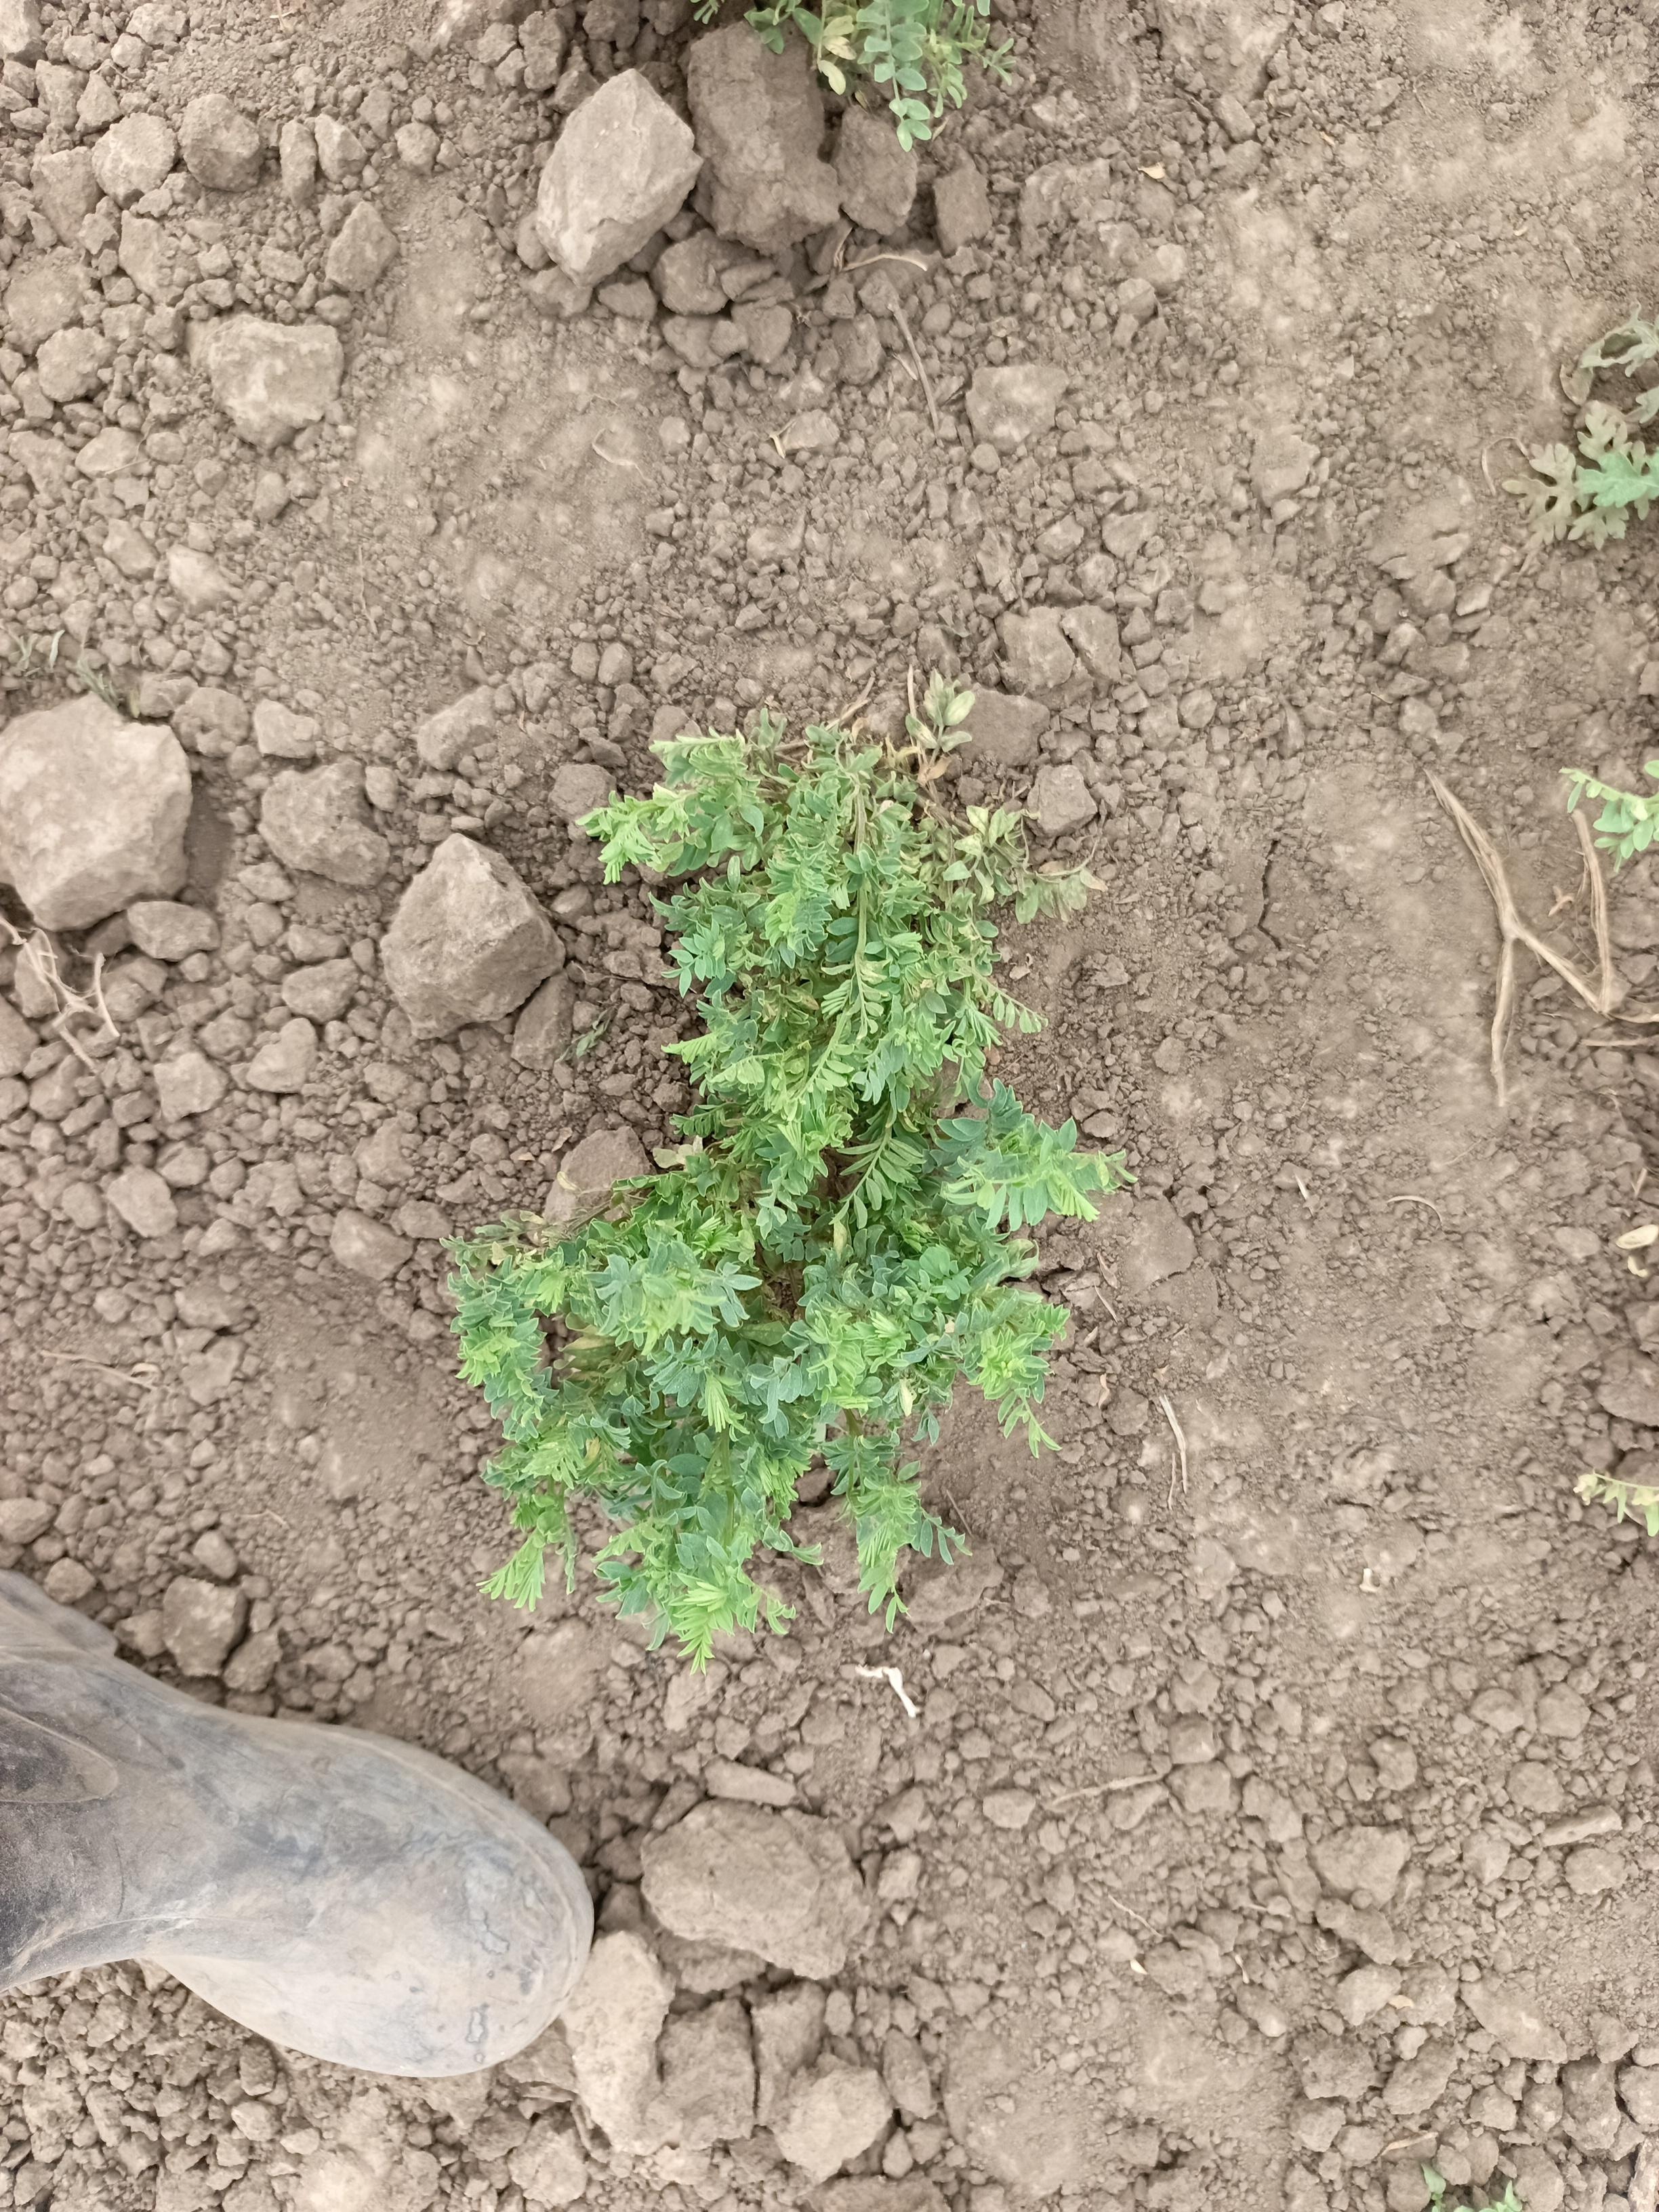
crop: lentil
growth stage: vegetative
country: Tanzania
